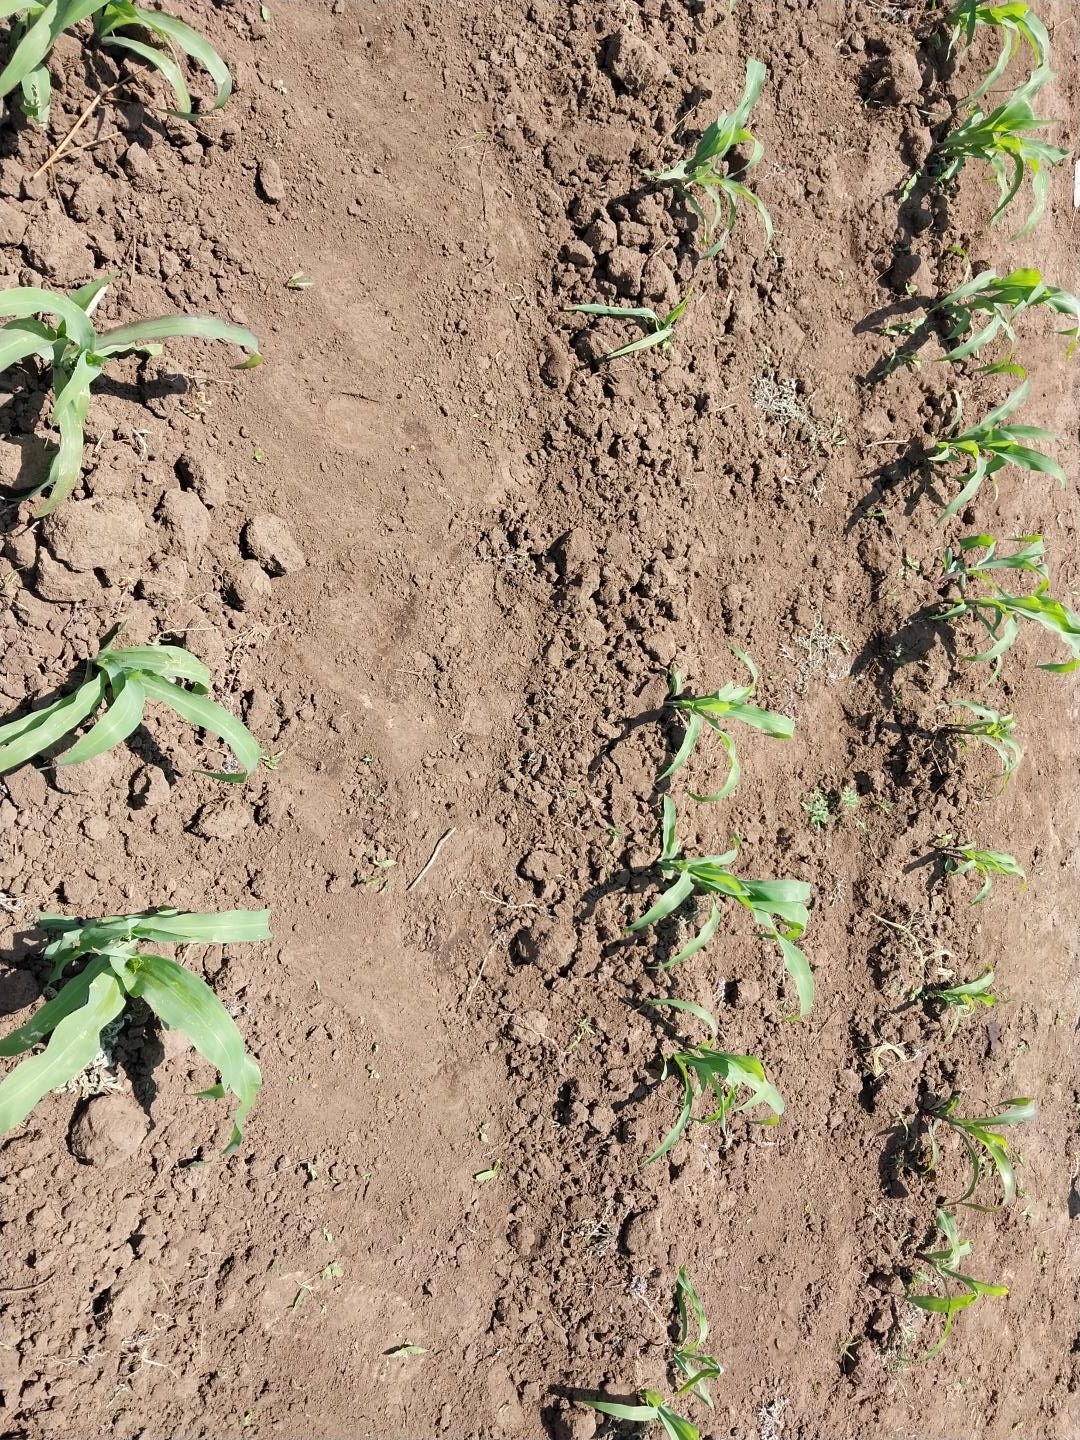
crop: maize
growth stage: vegetative
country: Tanzania
